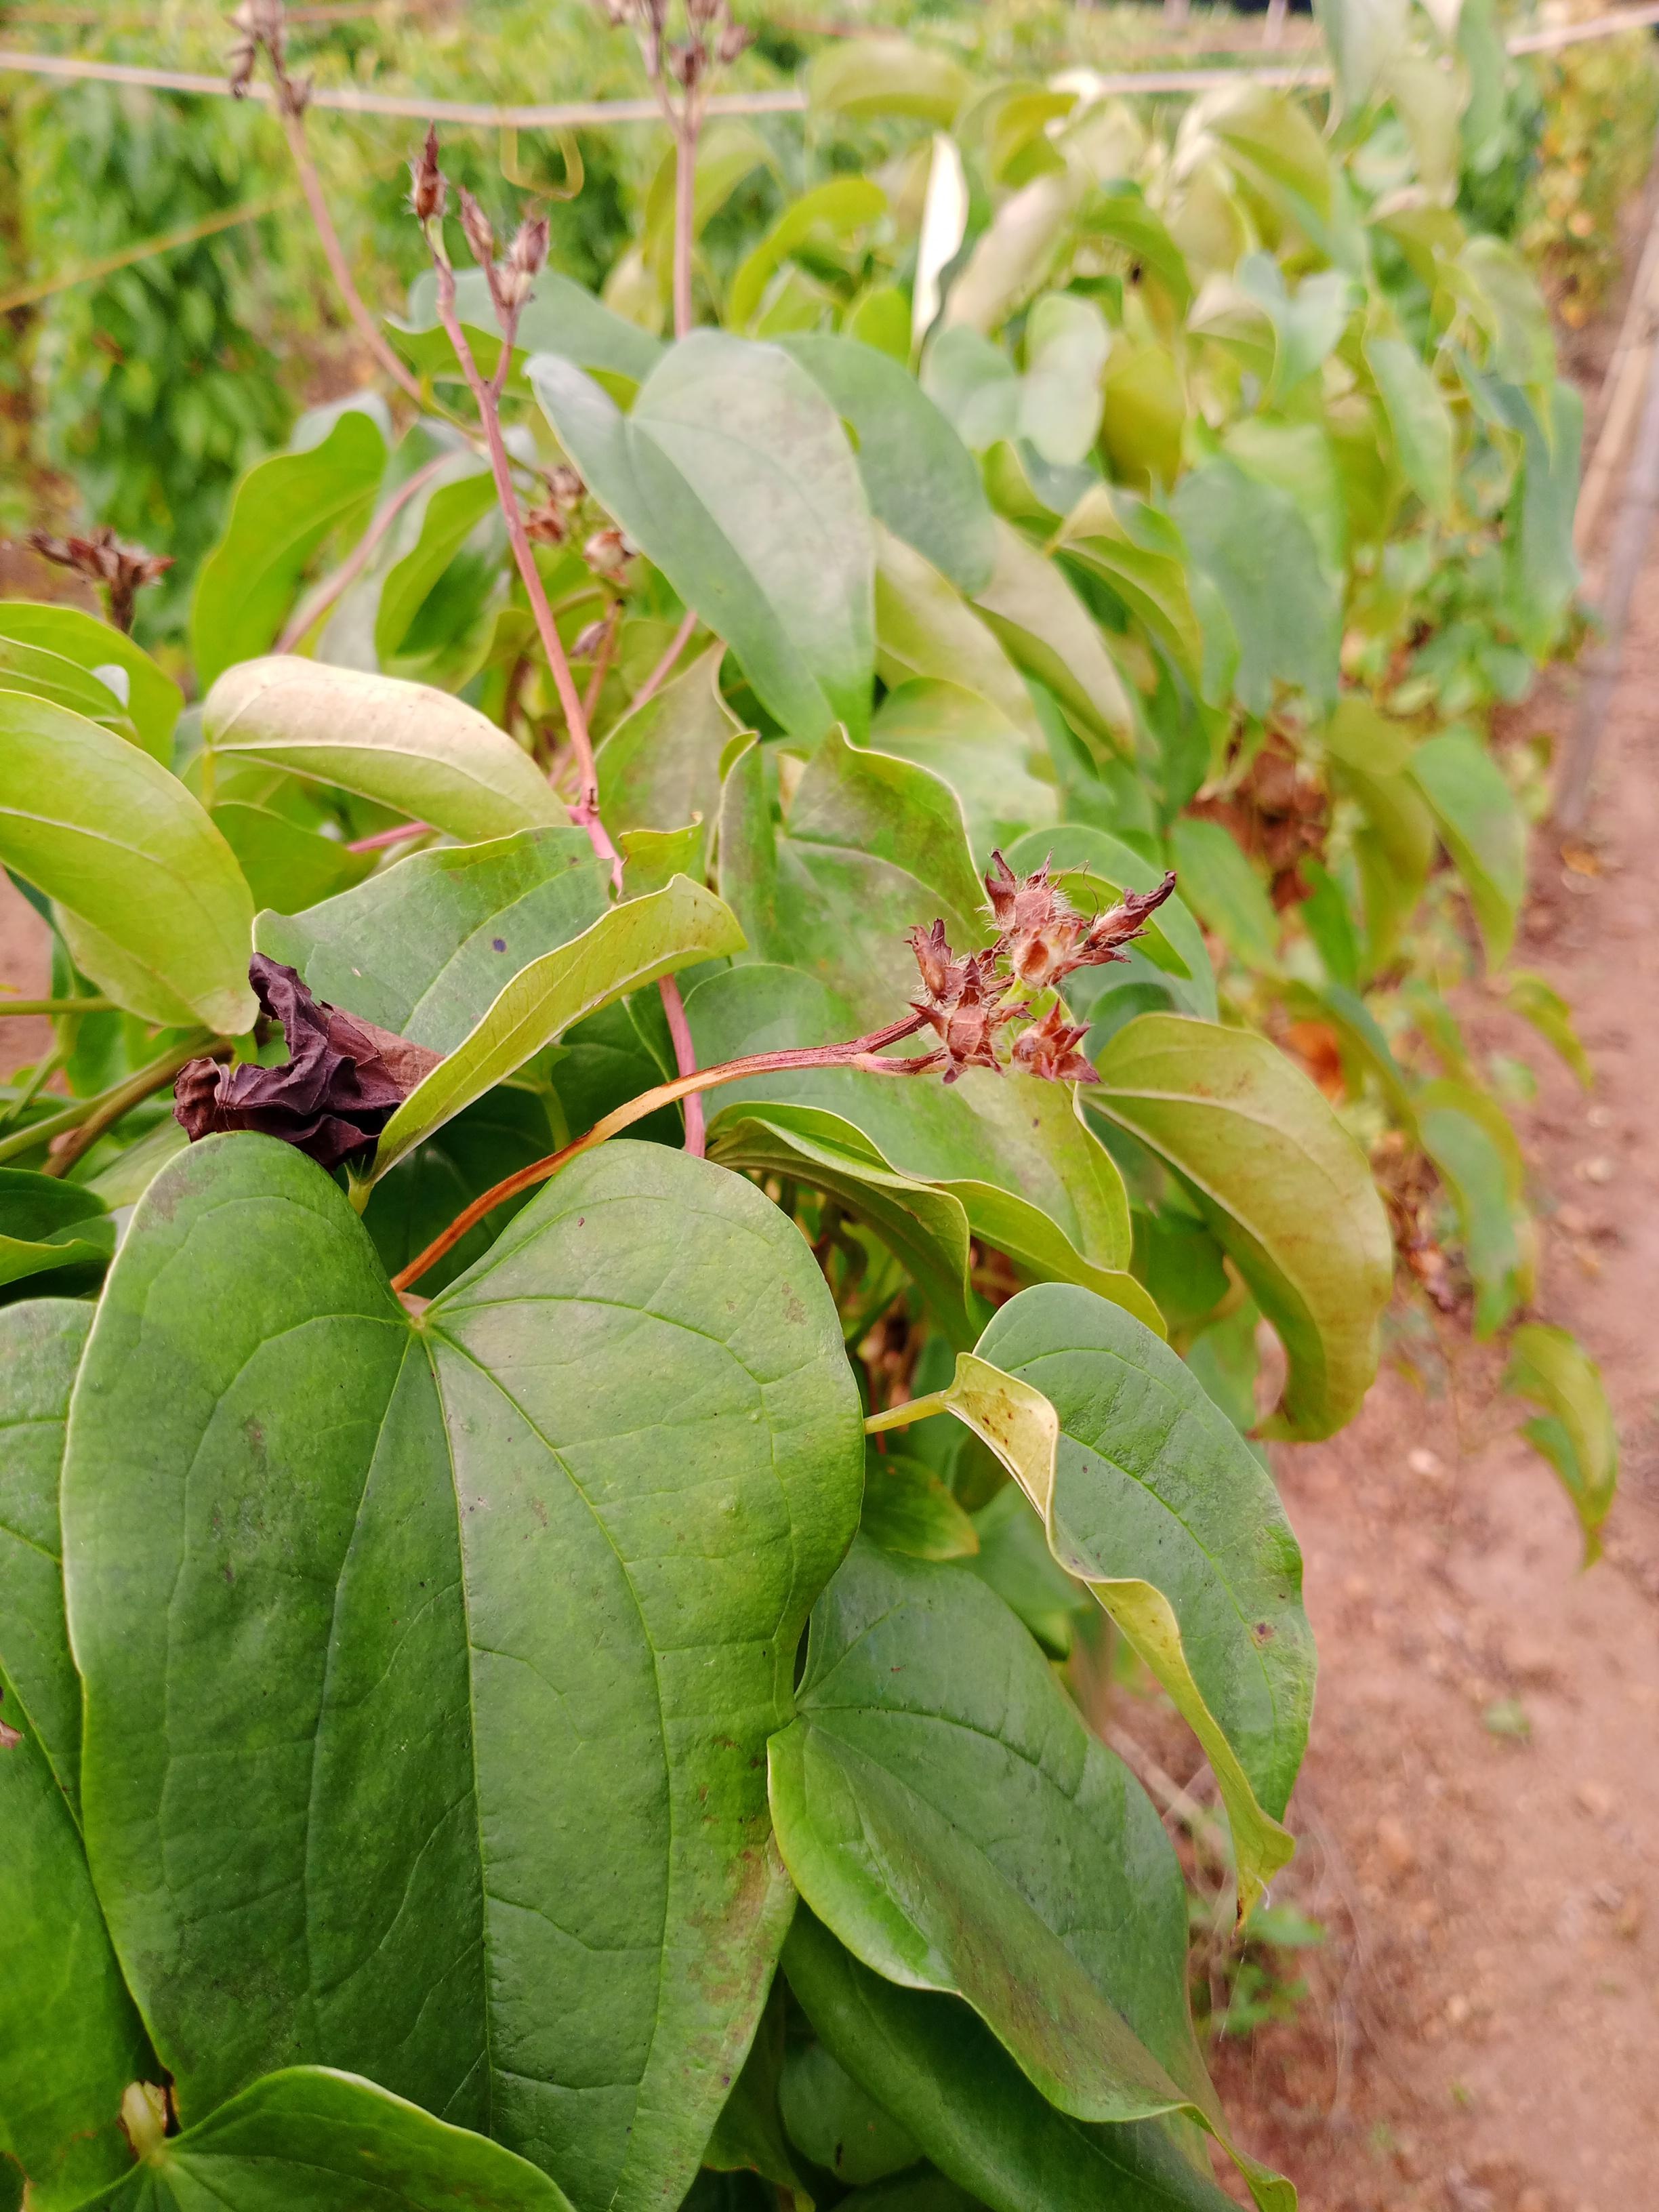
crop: yam
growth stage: vegetative
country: Nigeria
